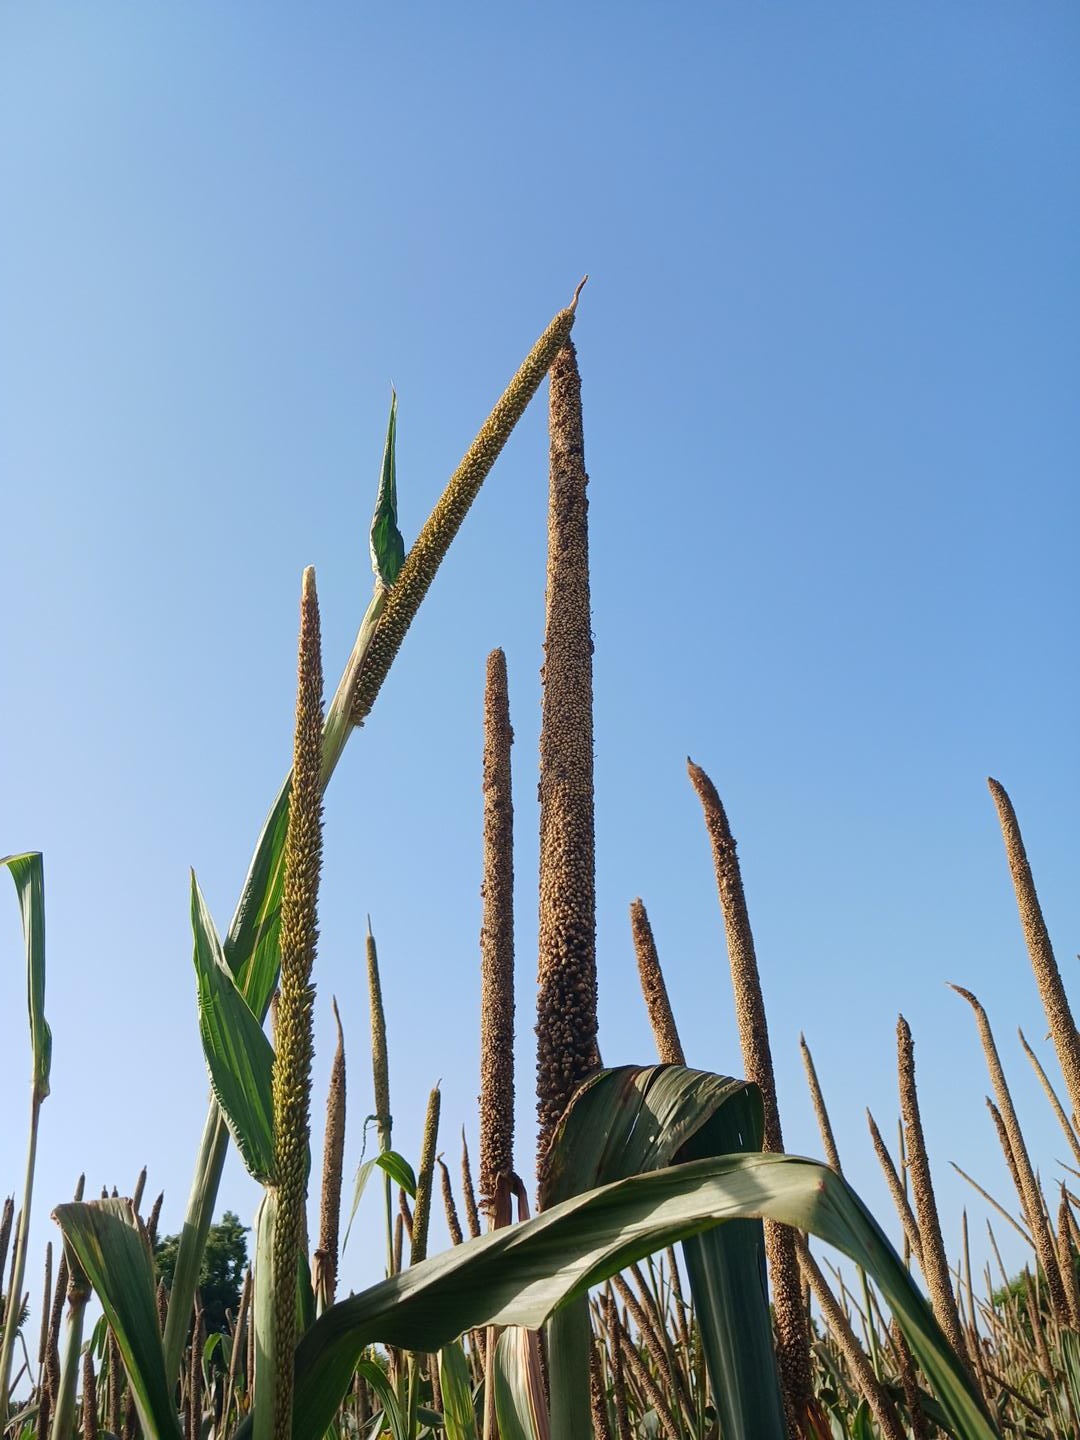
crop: pearl millet
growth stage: maturity
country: Senegal
